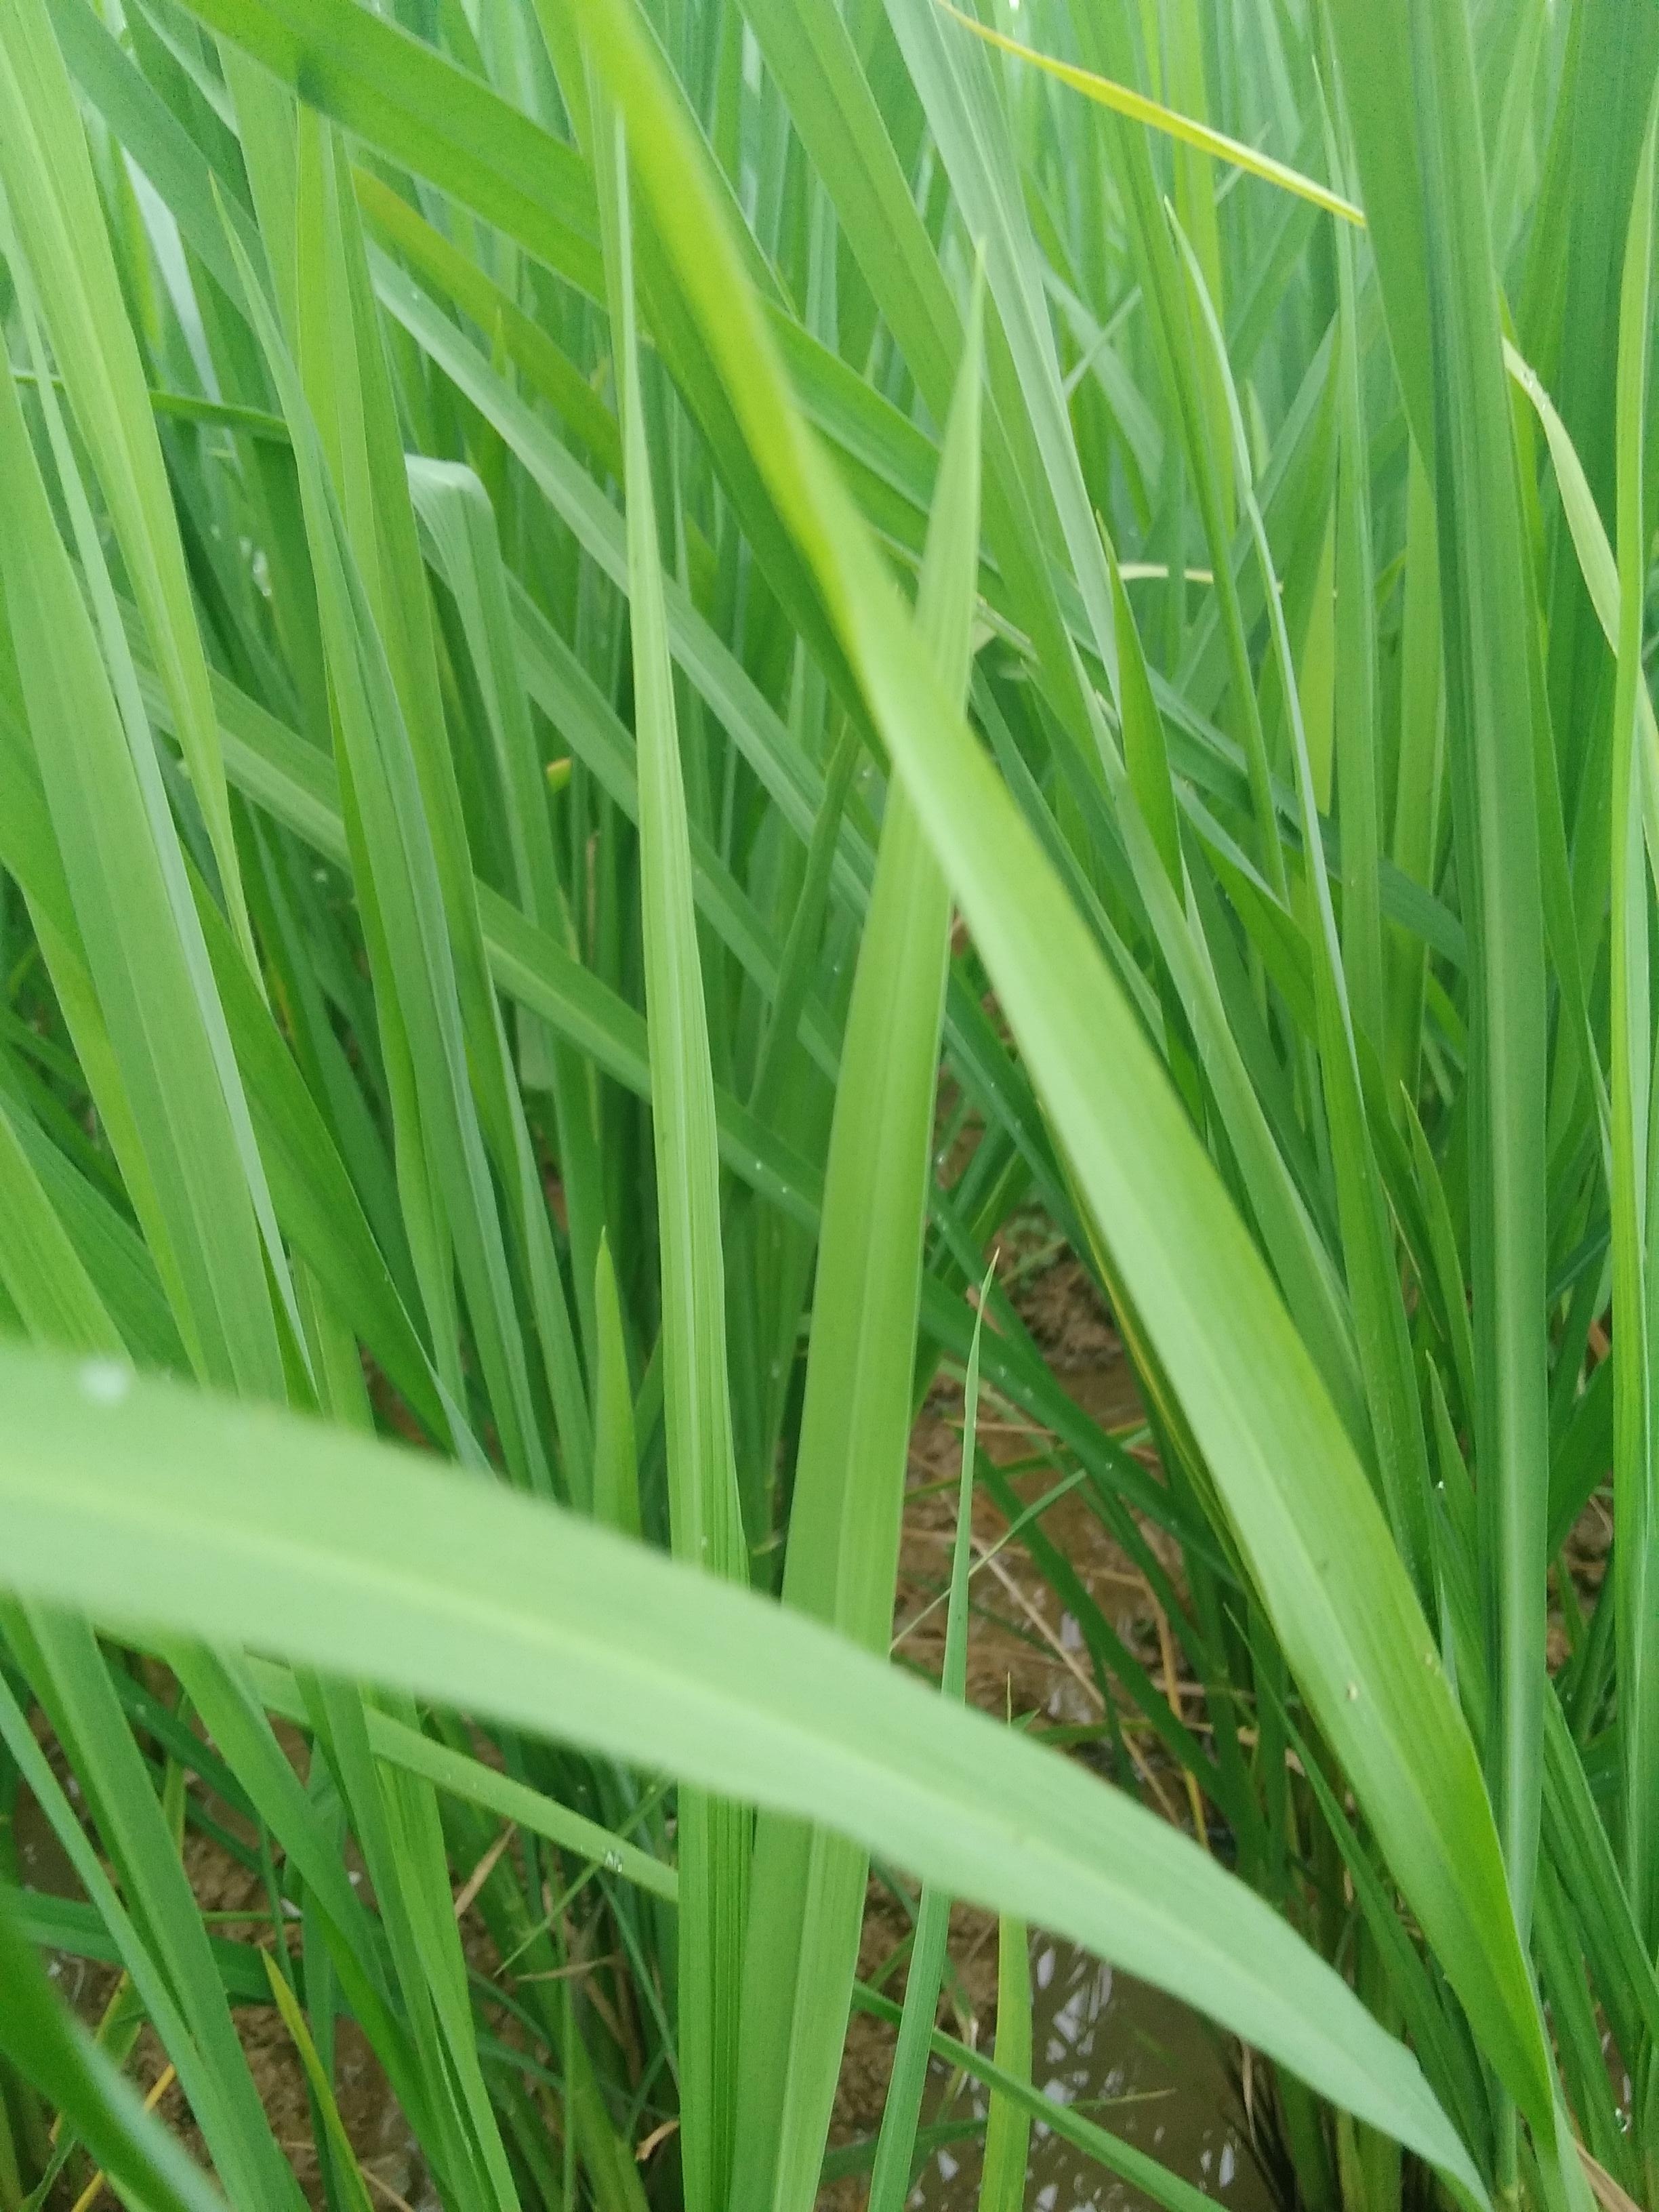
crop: rice
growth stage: vegetative
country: Nigeria
